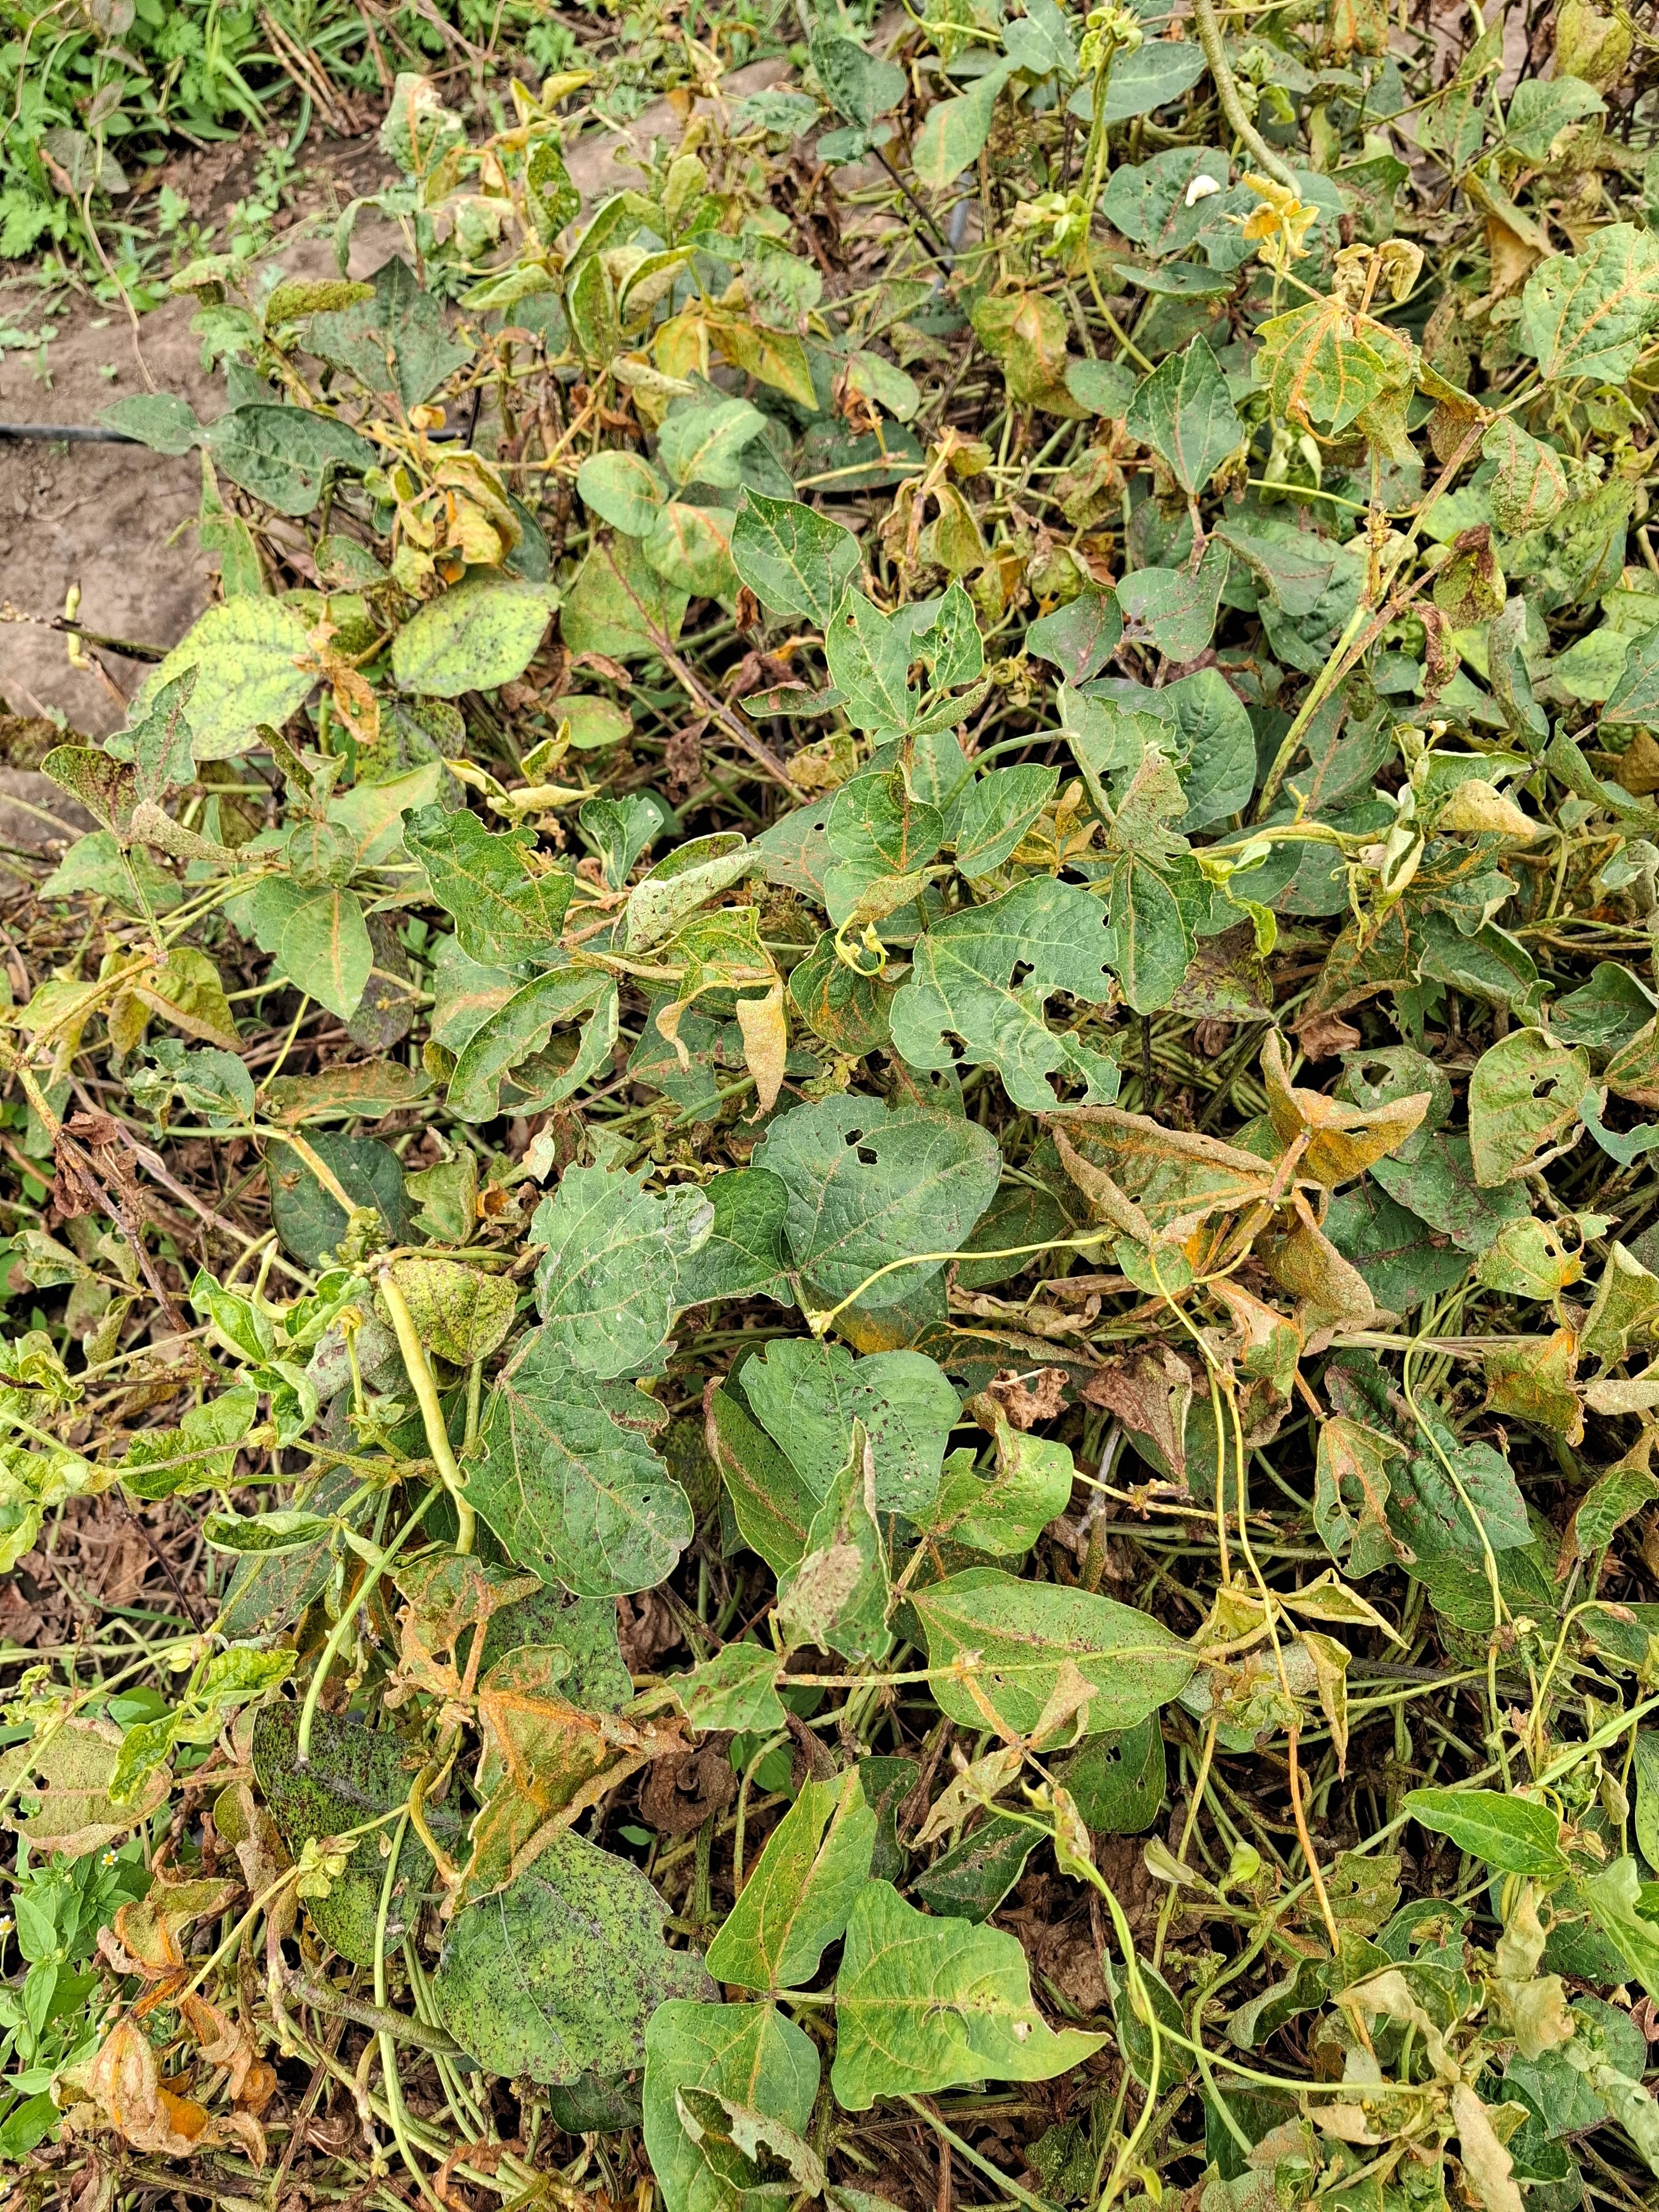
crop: cowpea
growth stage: development pod
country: Tanzania
